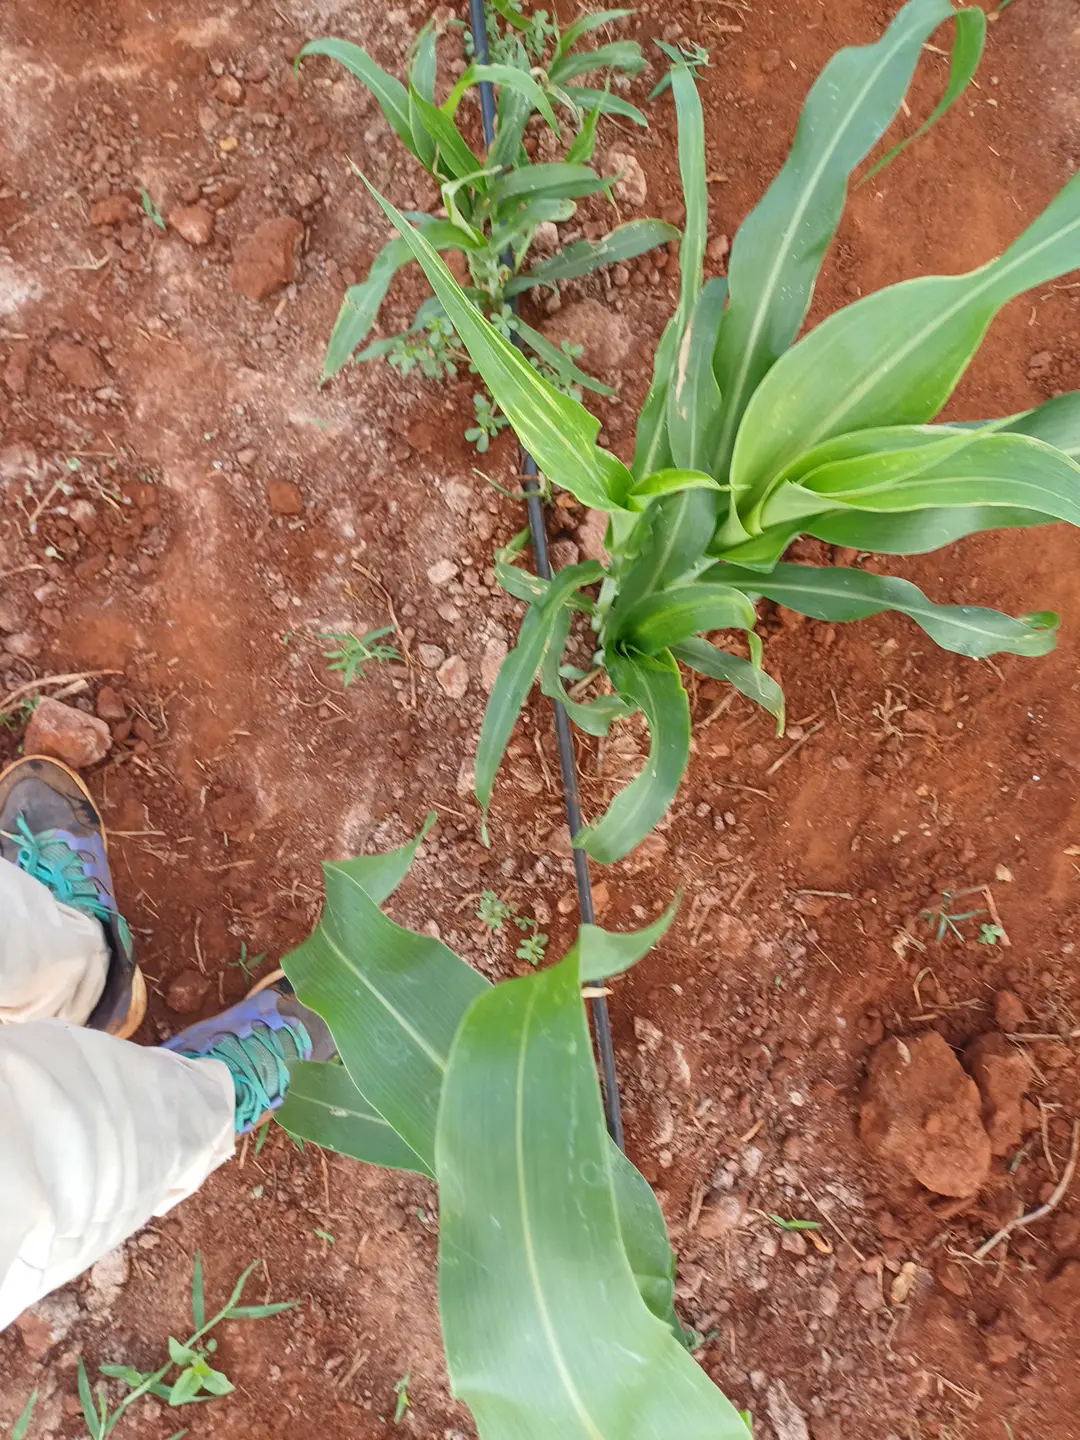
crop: sorghum
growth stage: elongation stem
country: Kenya
